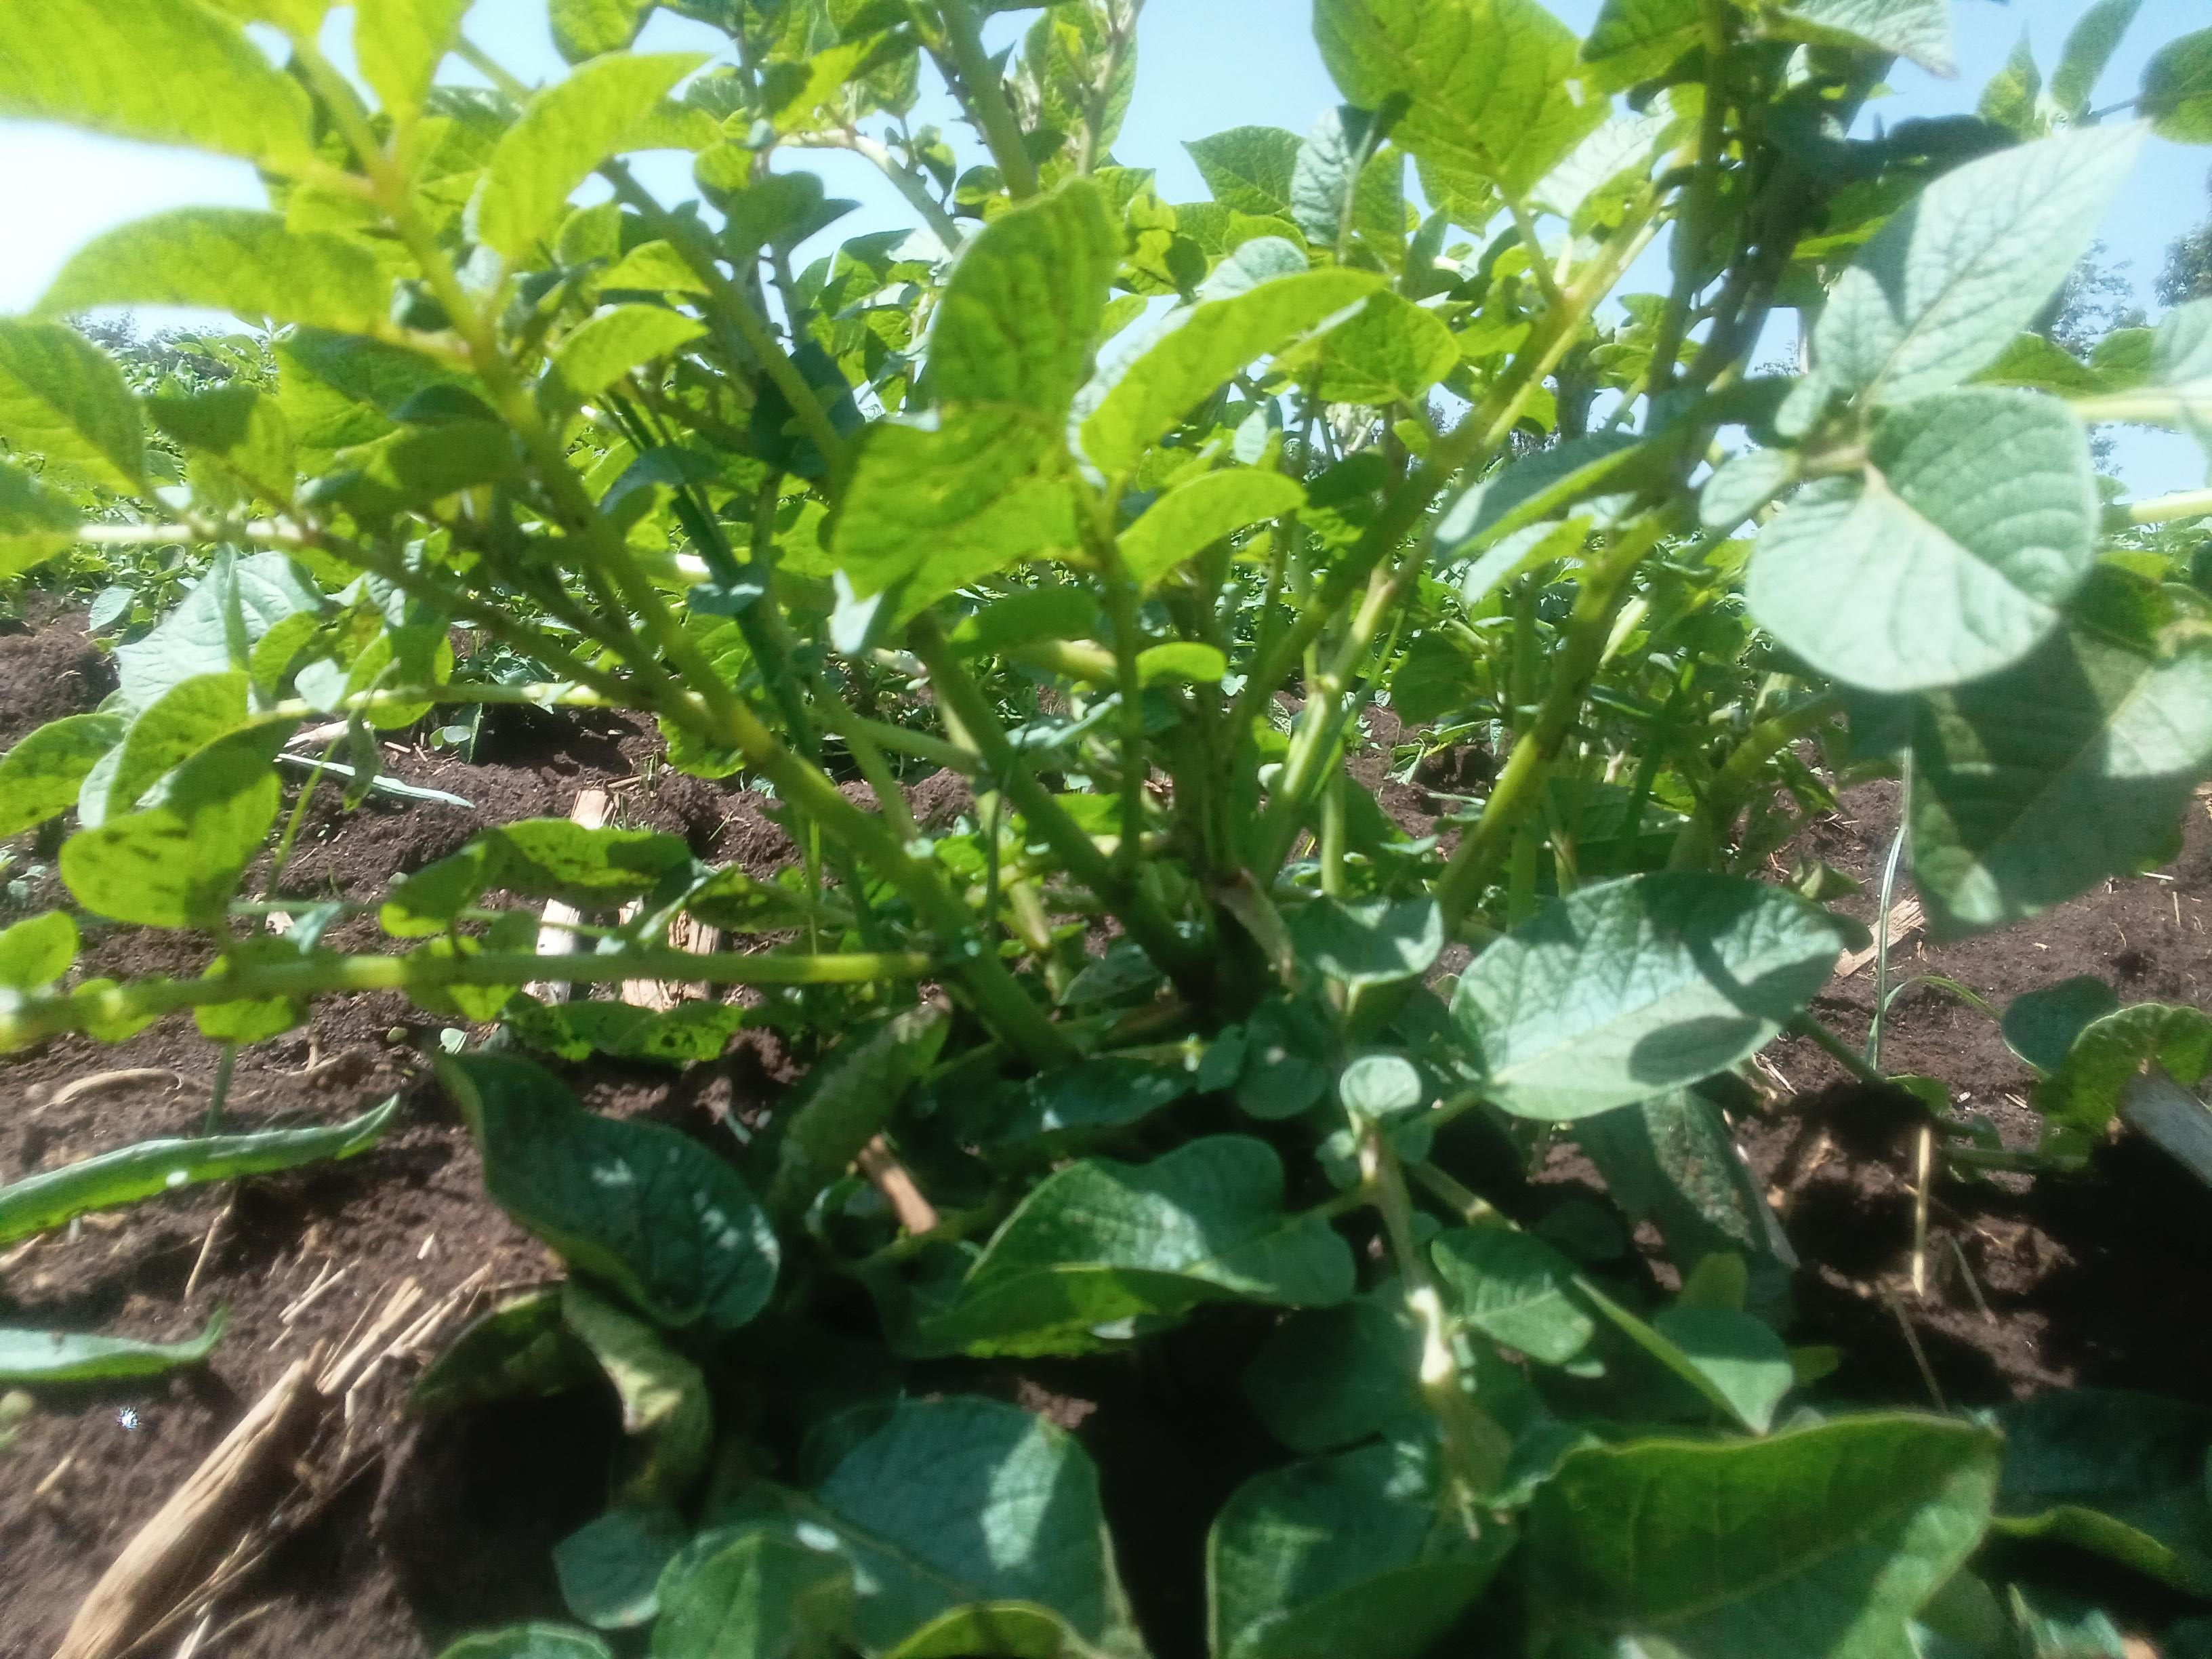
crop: potato
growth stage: vegetative
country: Kenya
